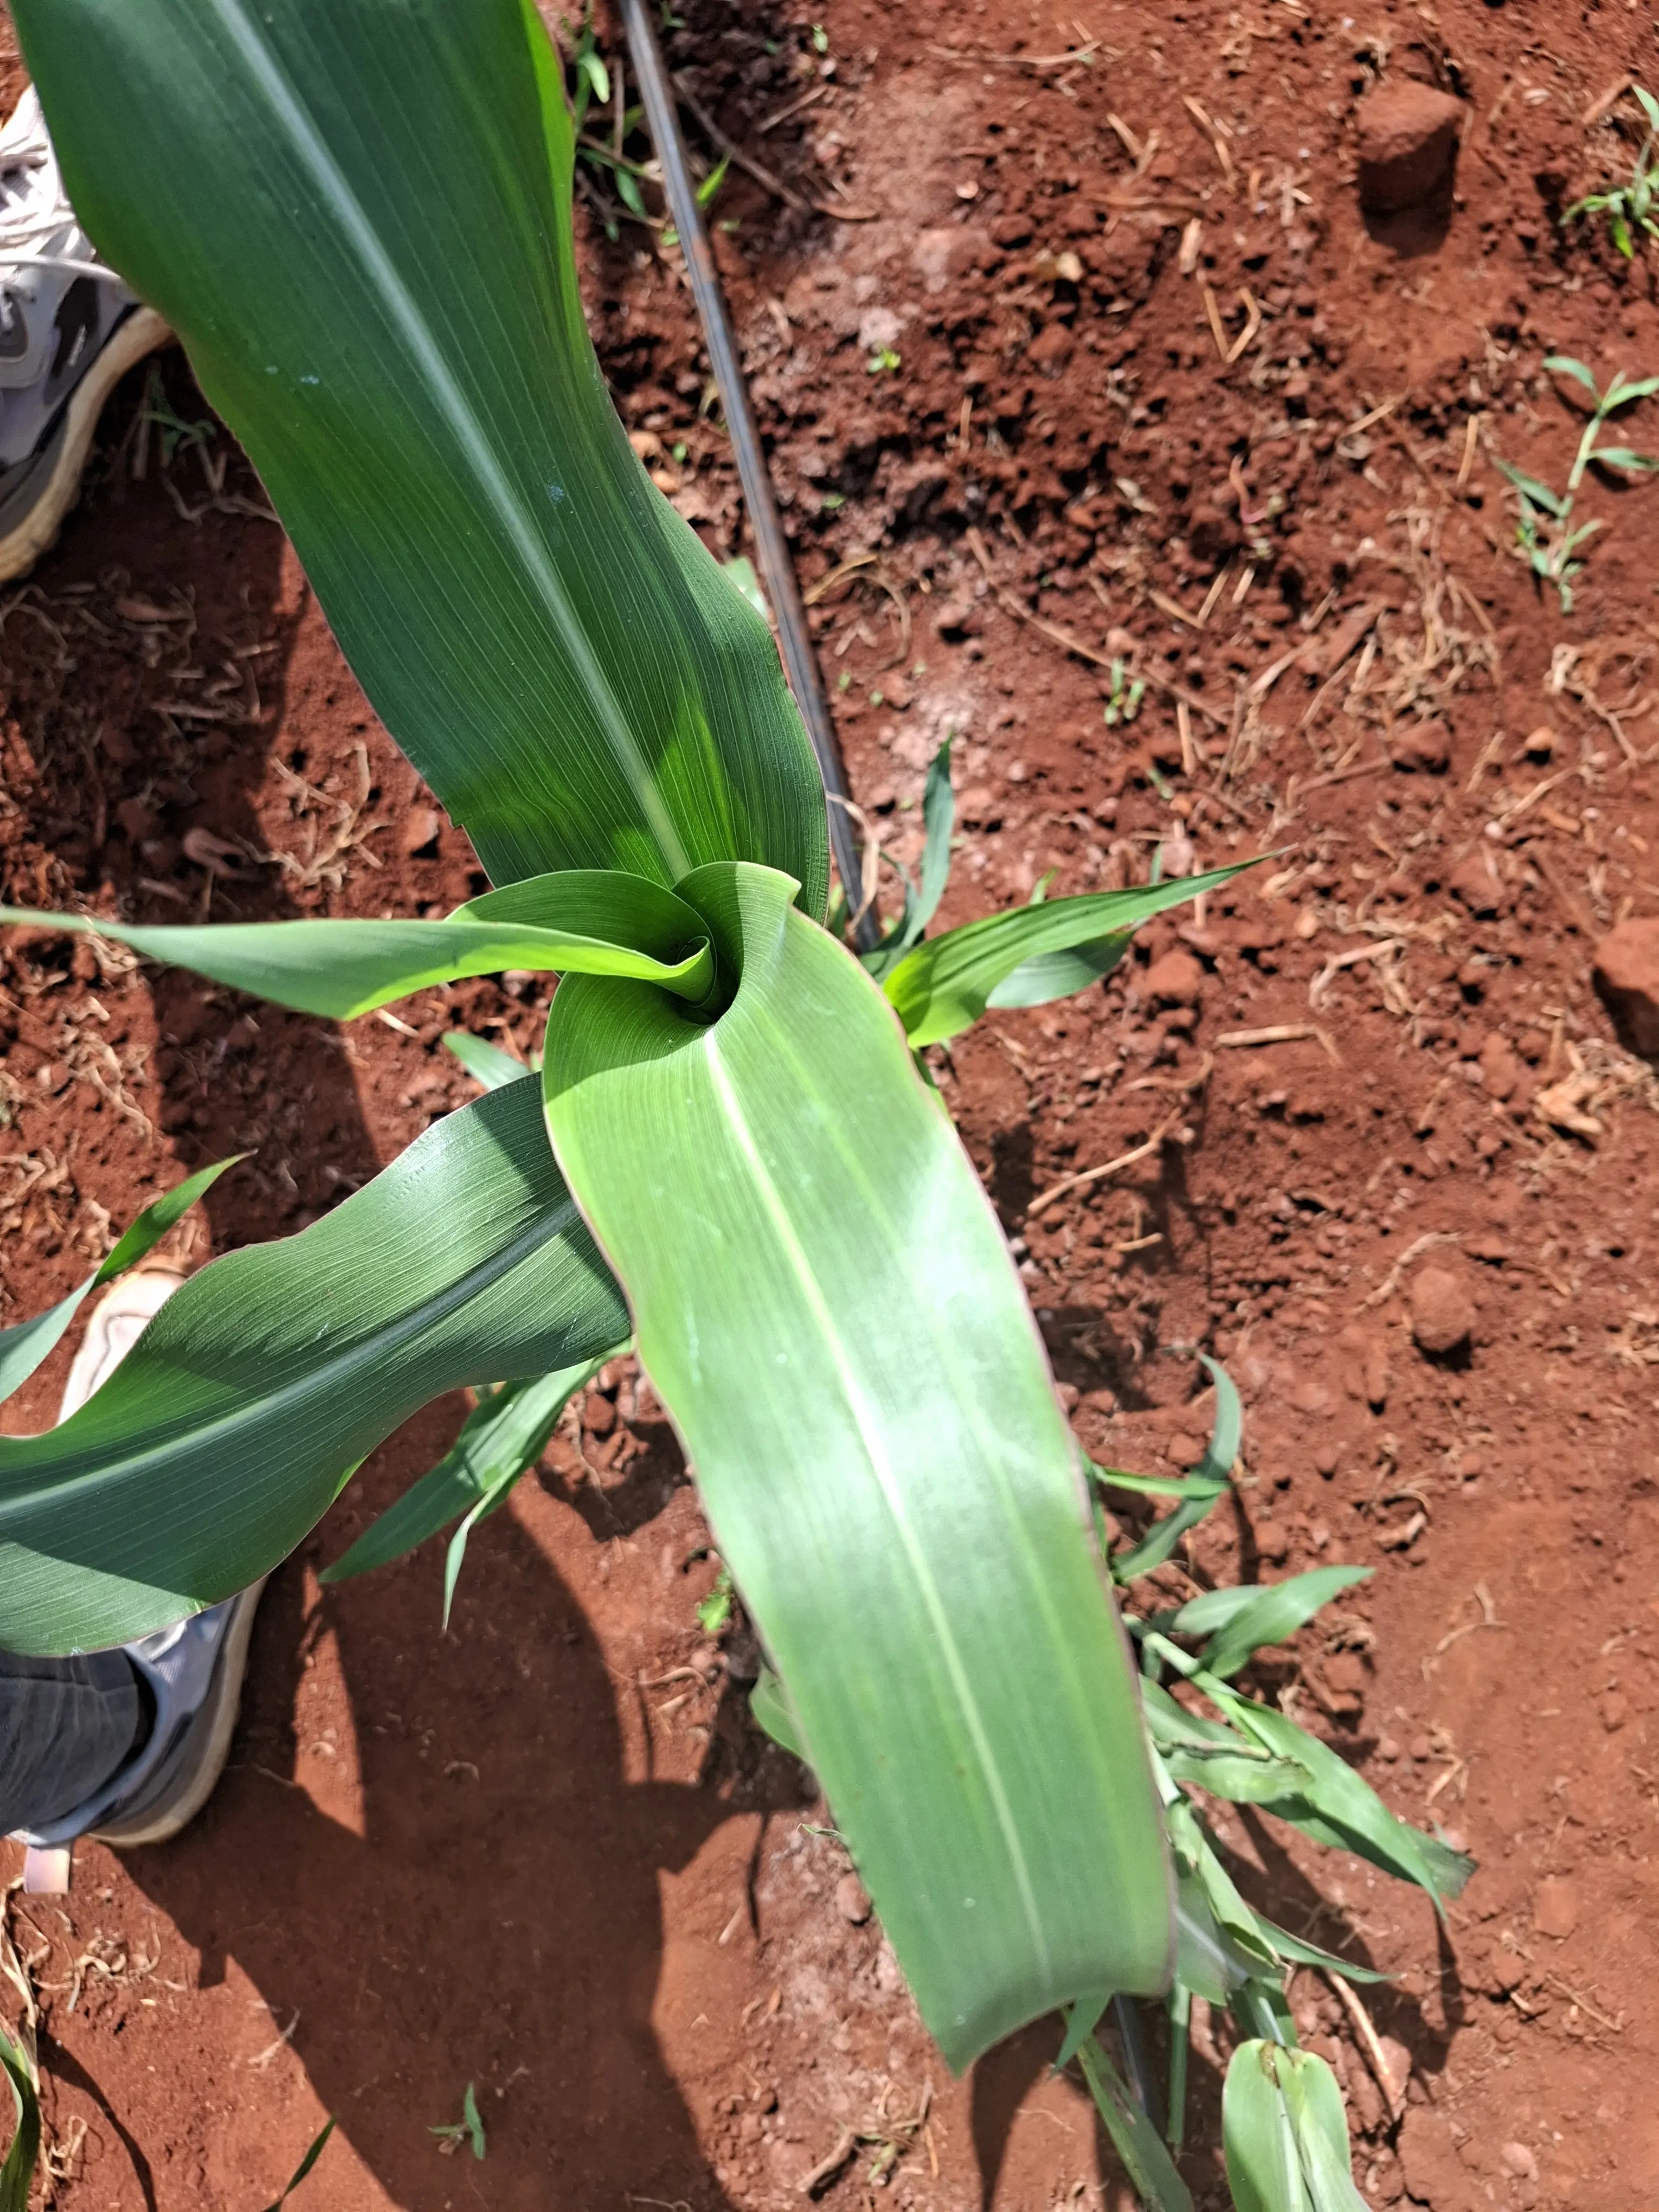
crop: sorghum
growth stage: elongation stem
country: Kenya
